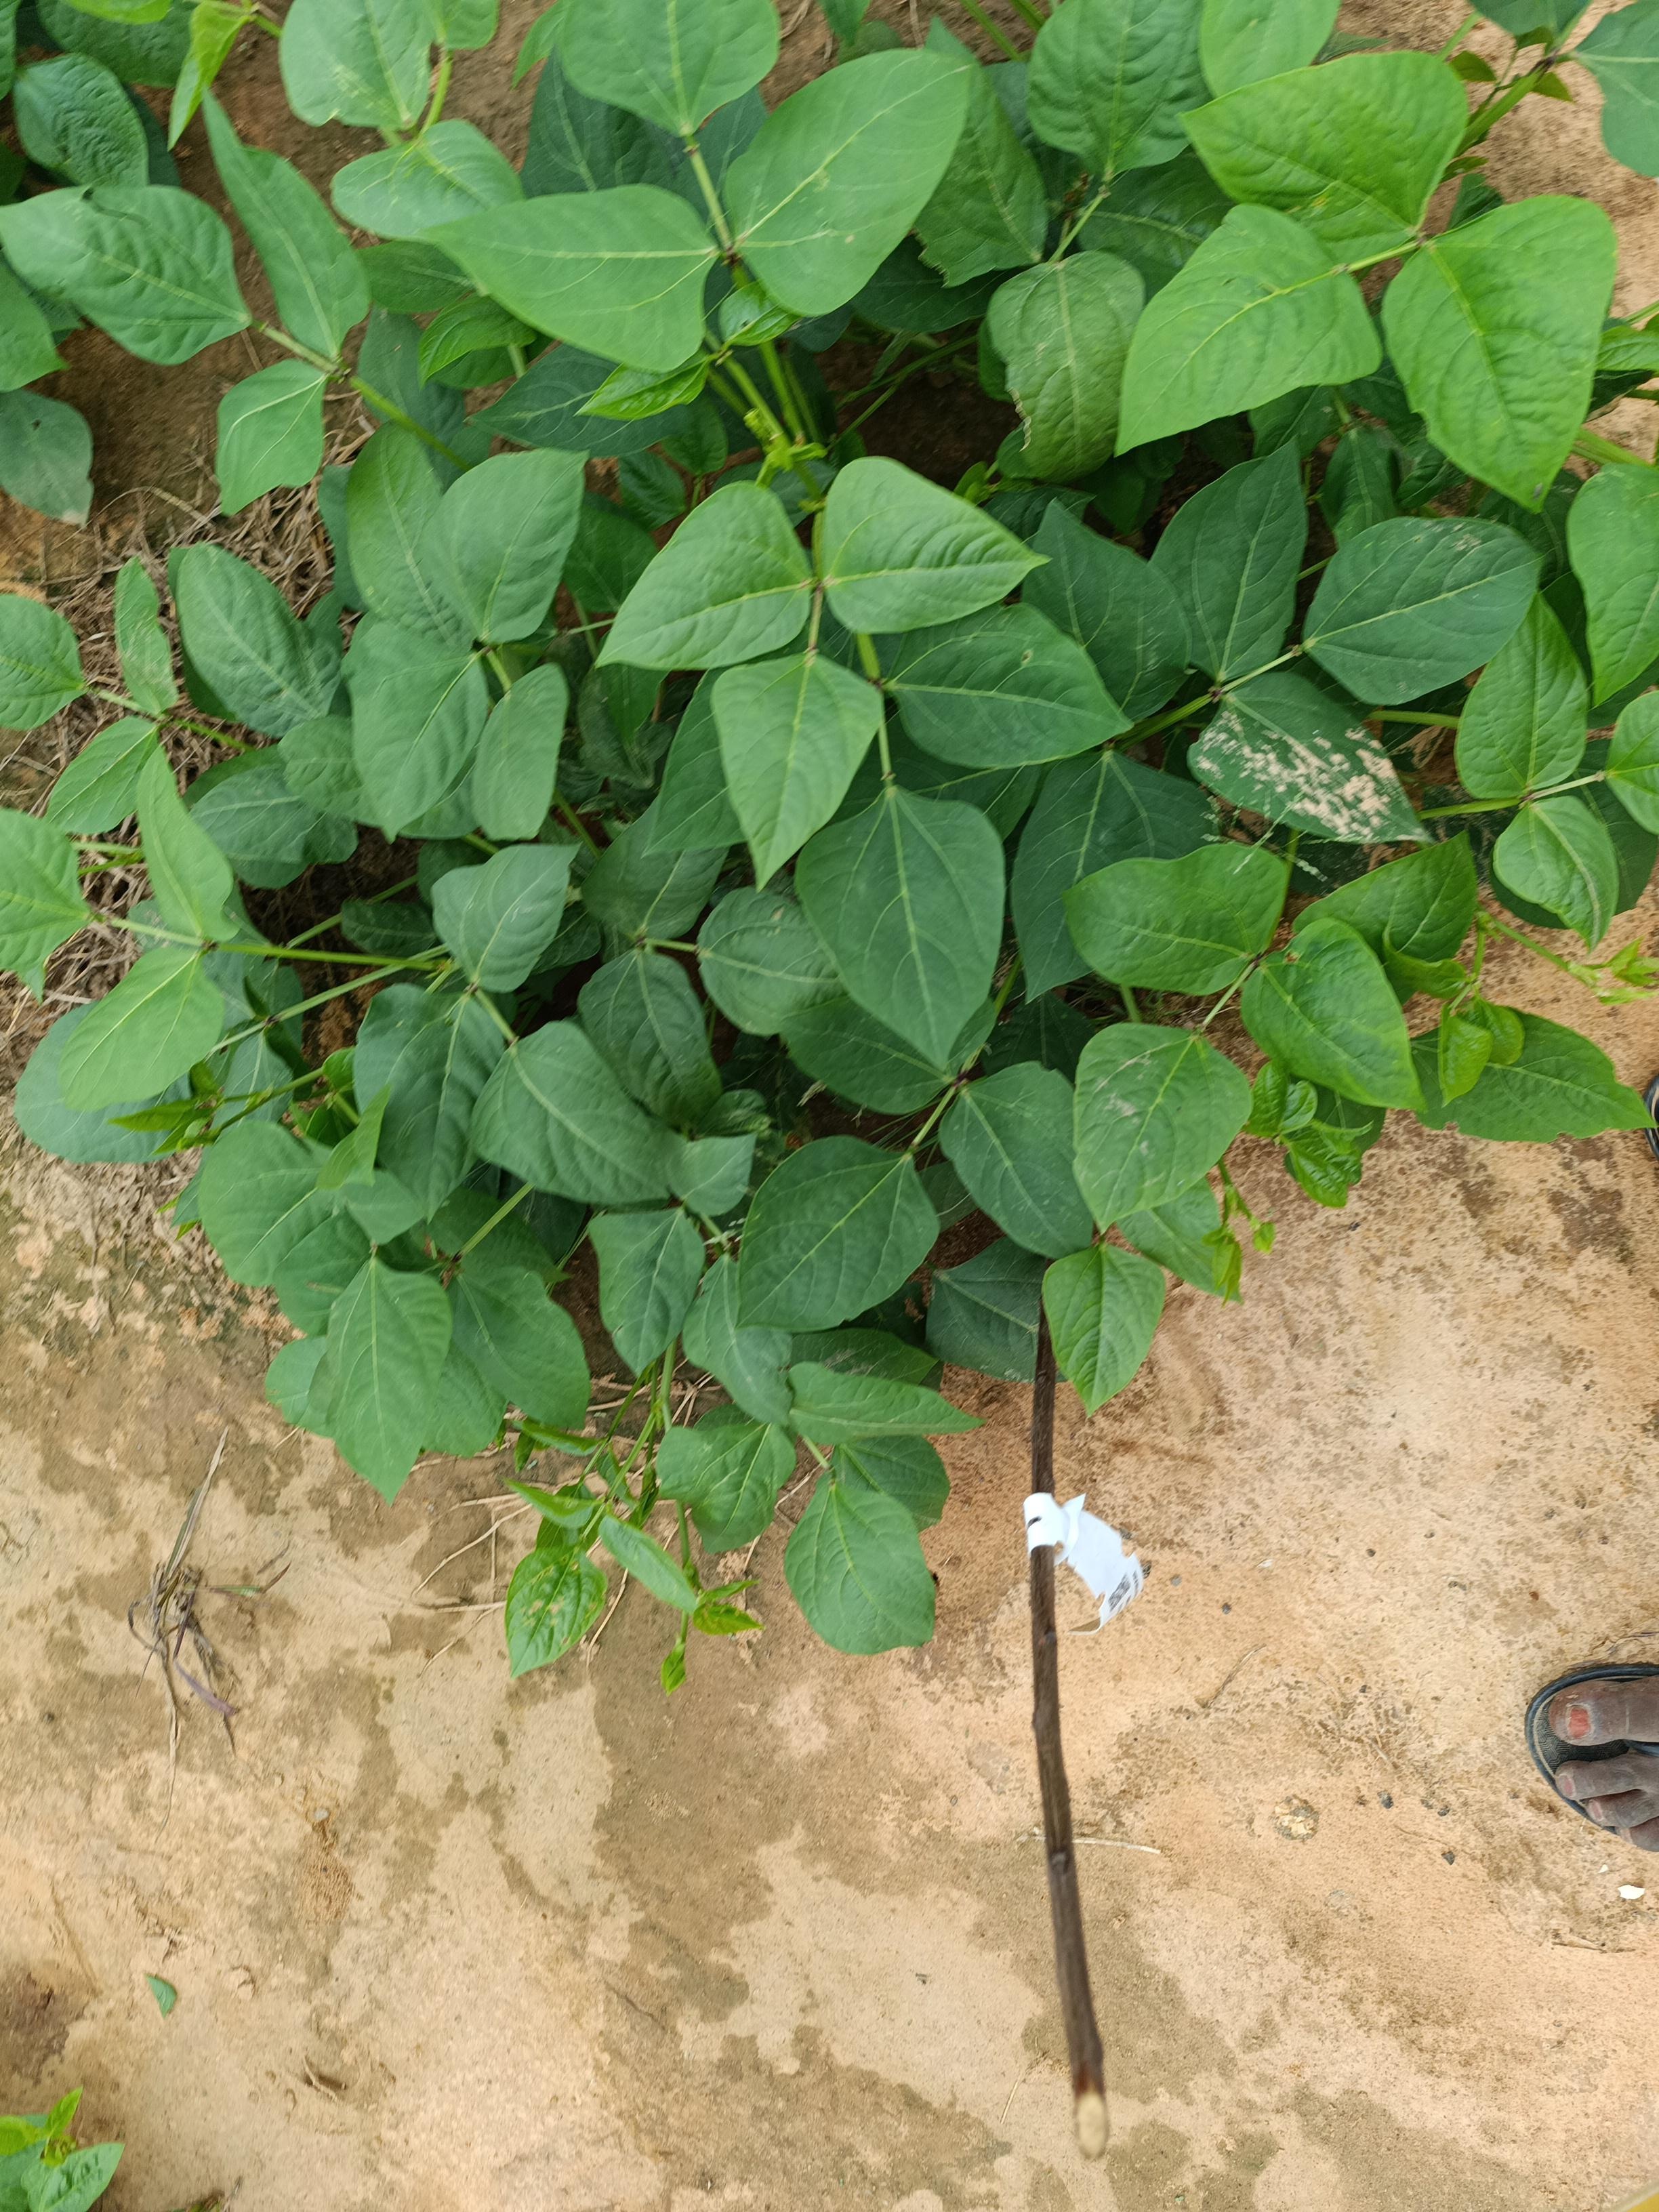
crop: cowpea
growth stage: emergence
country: Nigeria
